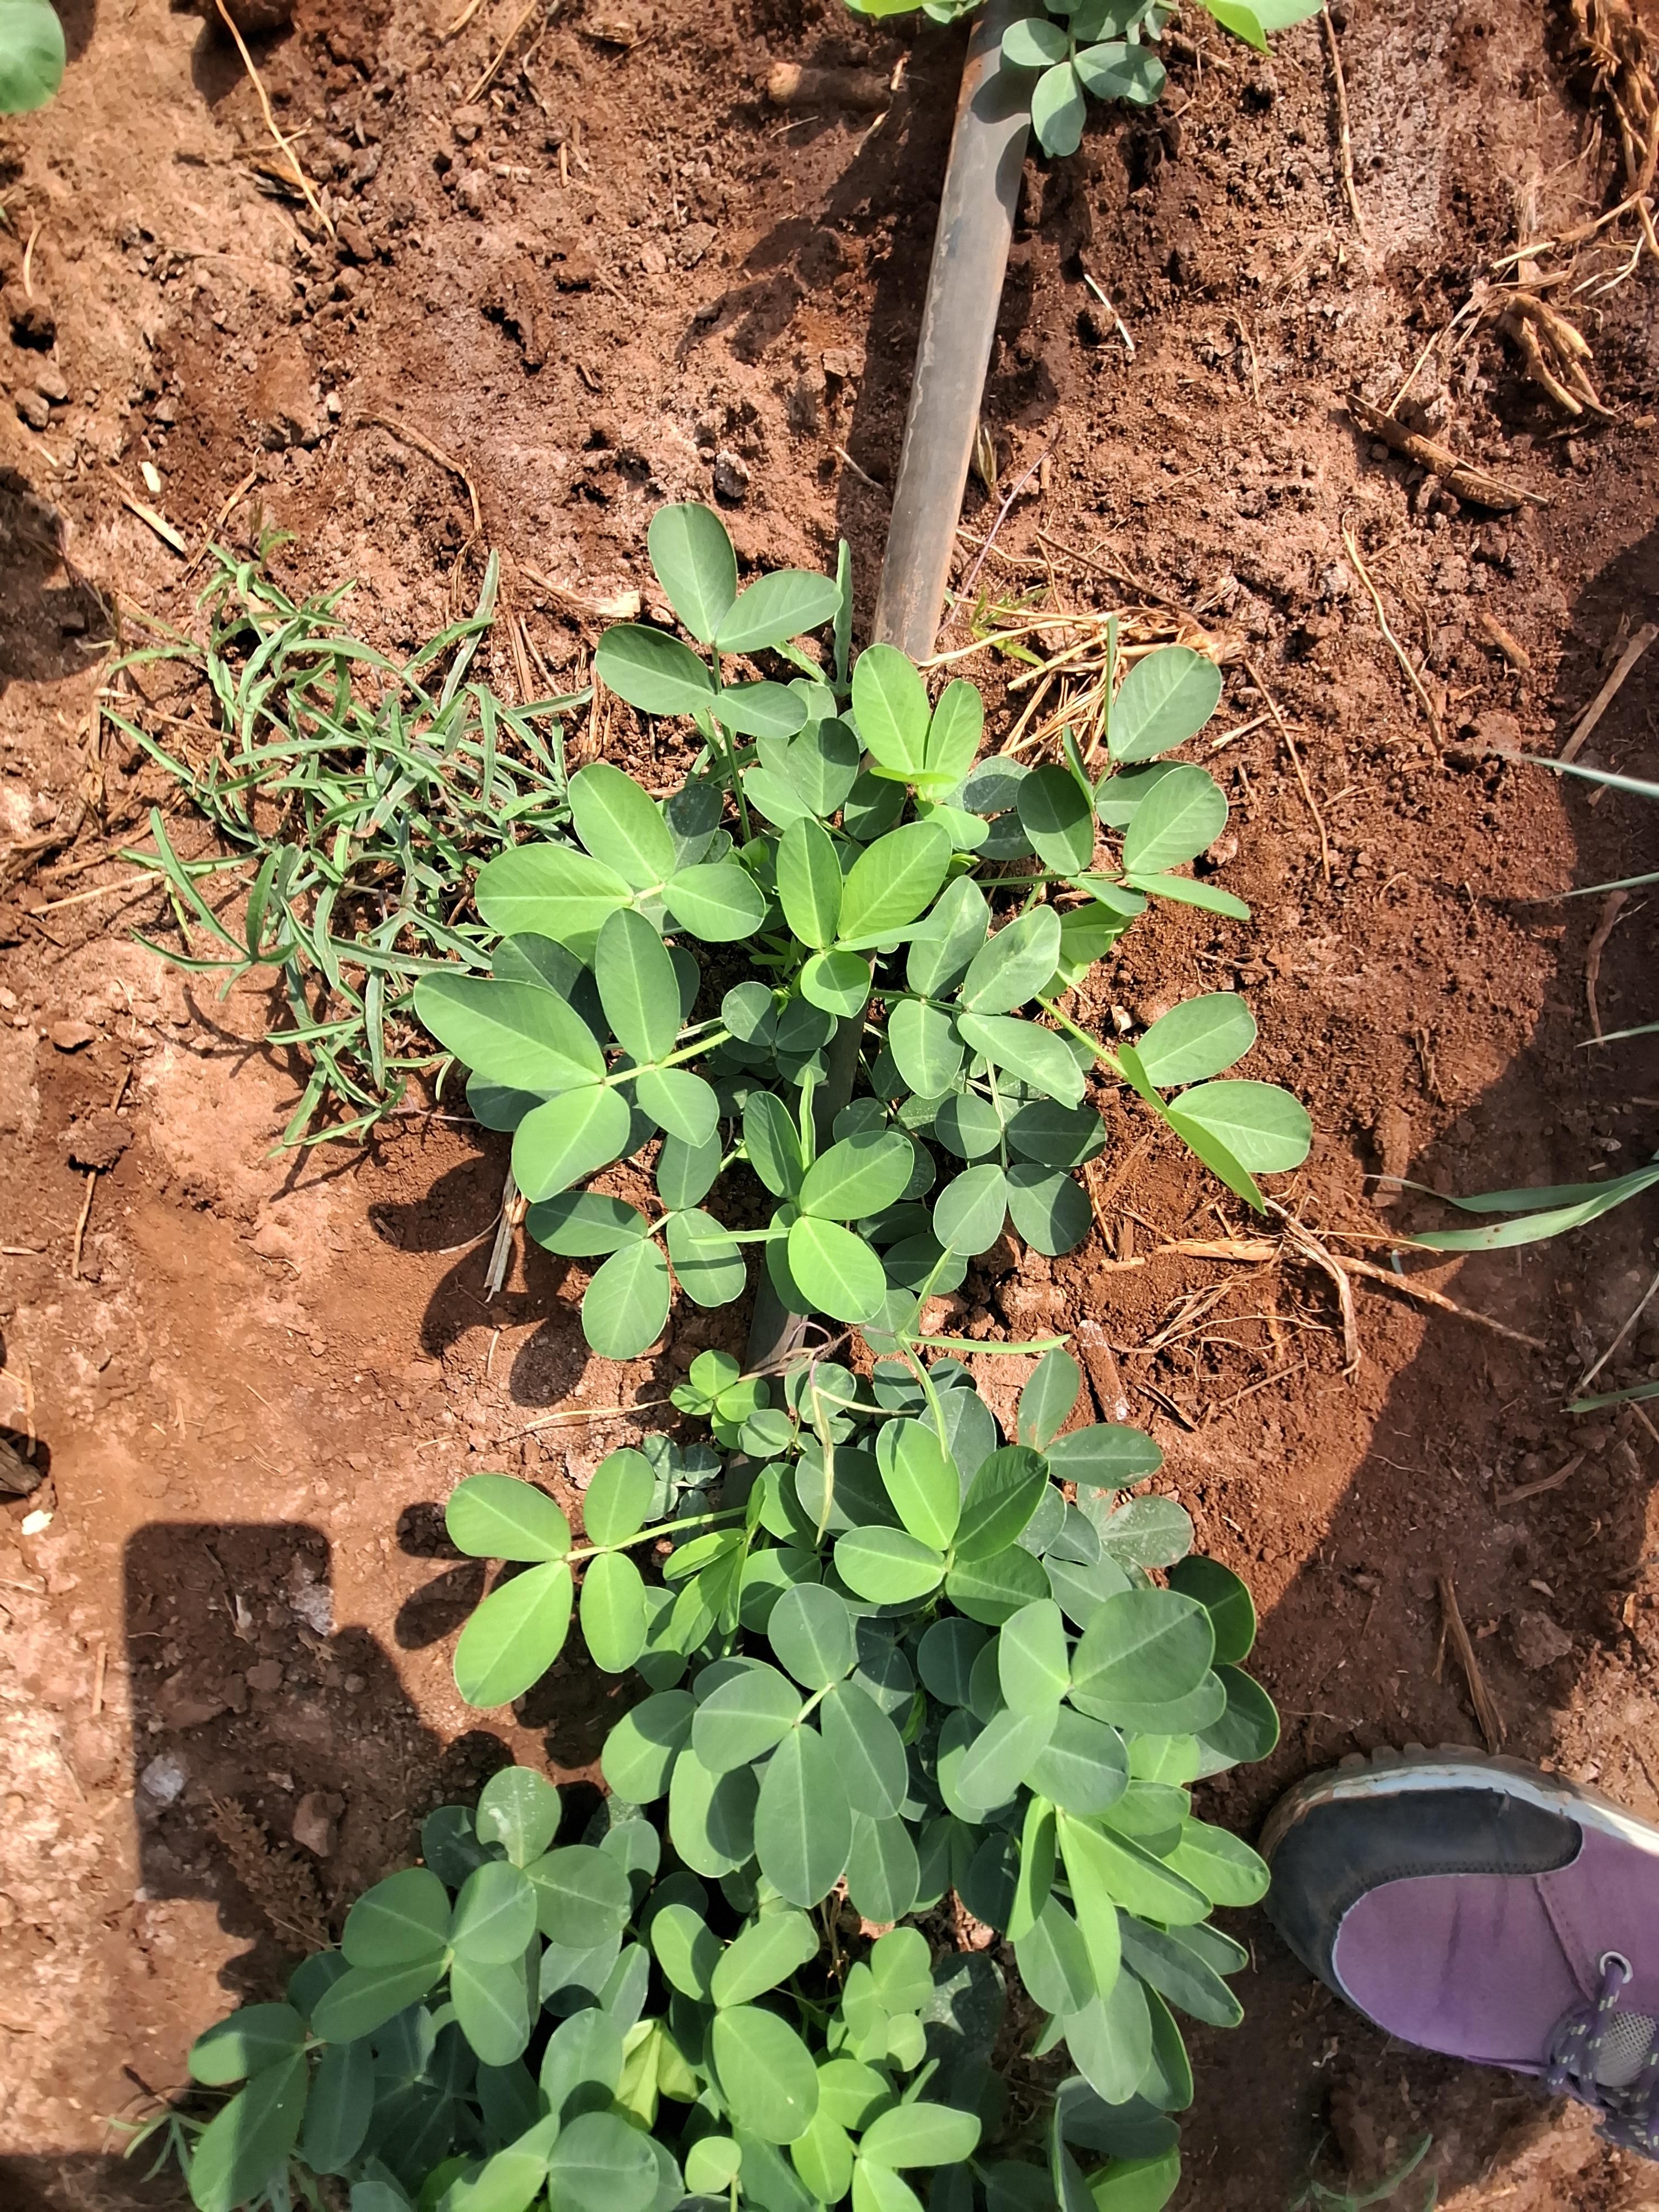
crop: groundnut
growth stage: flowering
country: Kenya
